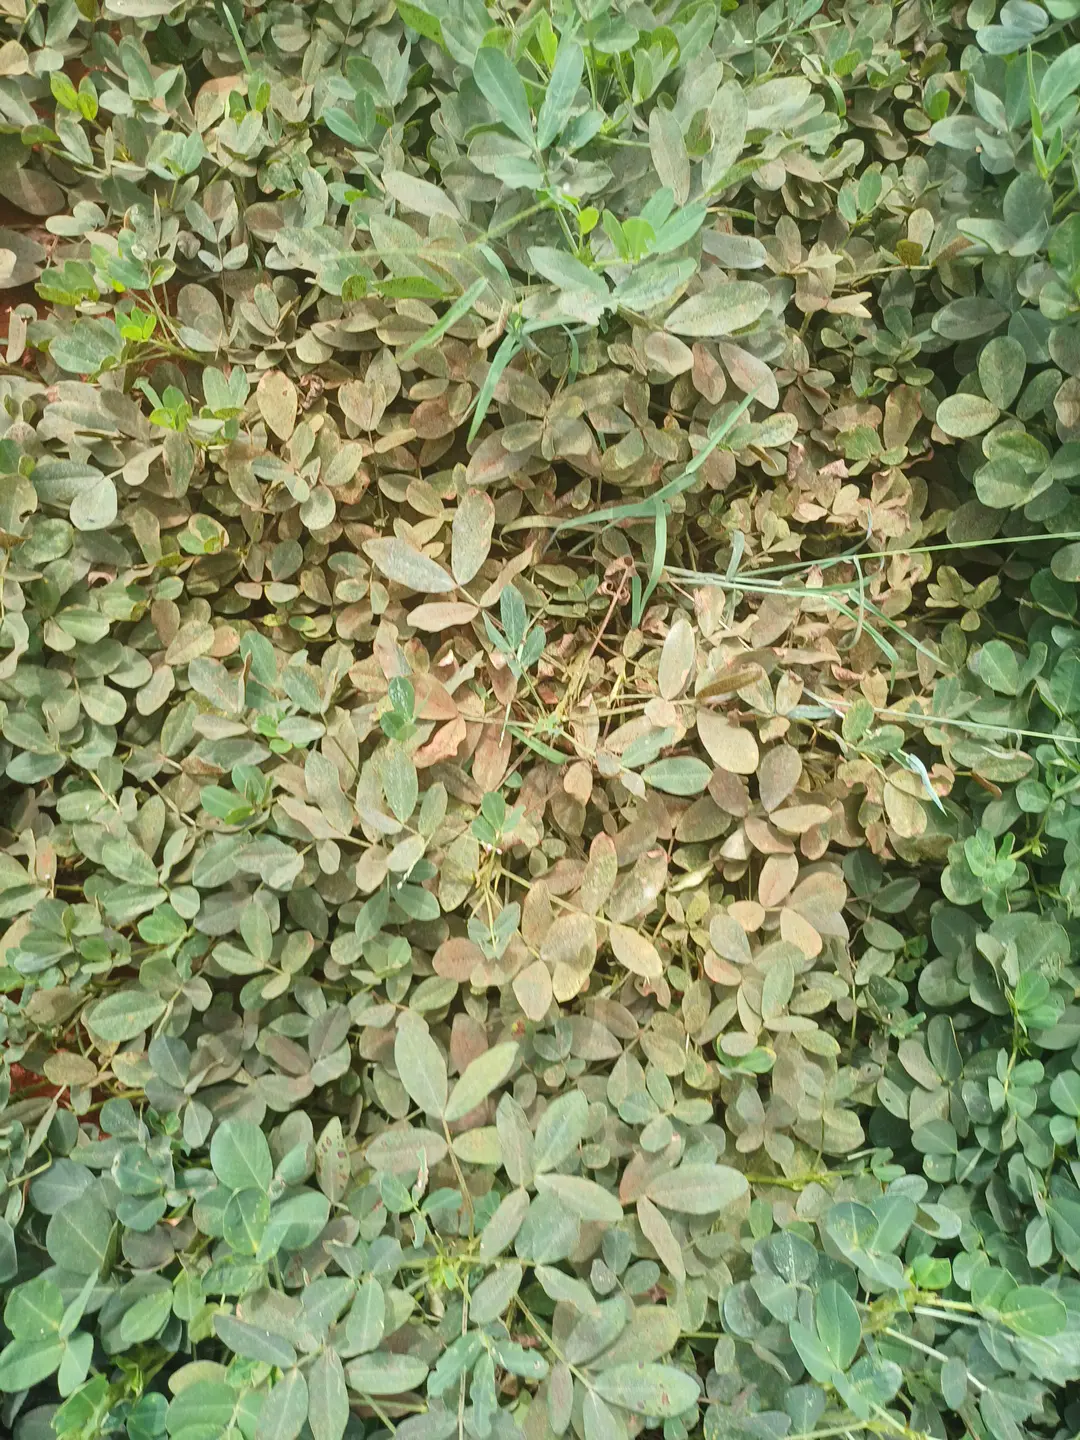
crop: groundnut
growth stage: pegging
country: Kenya
